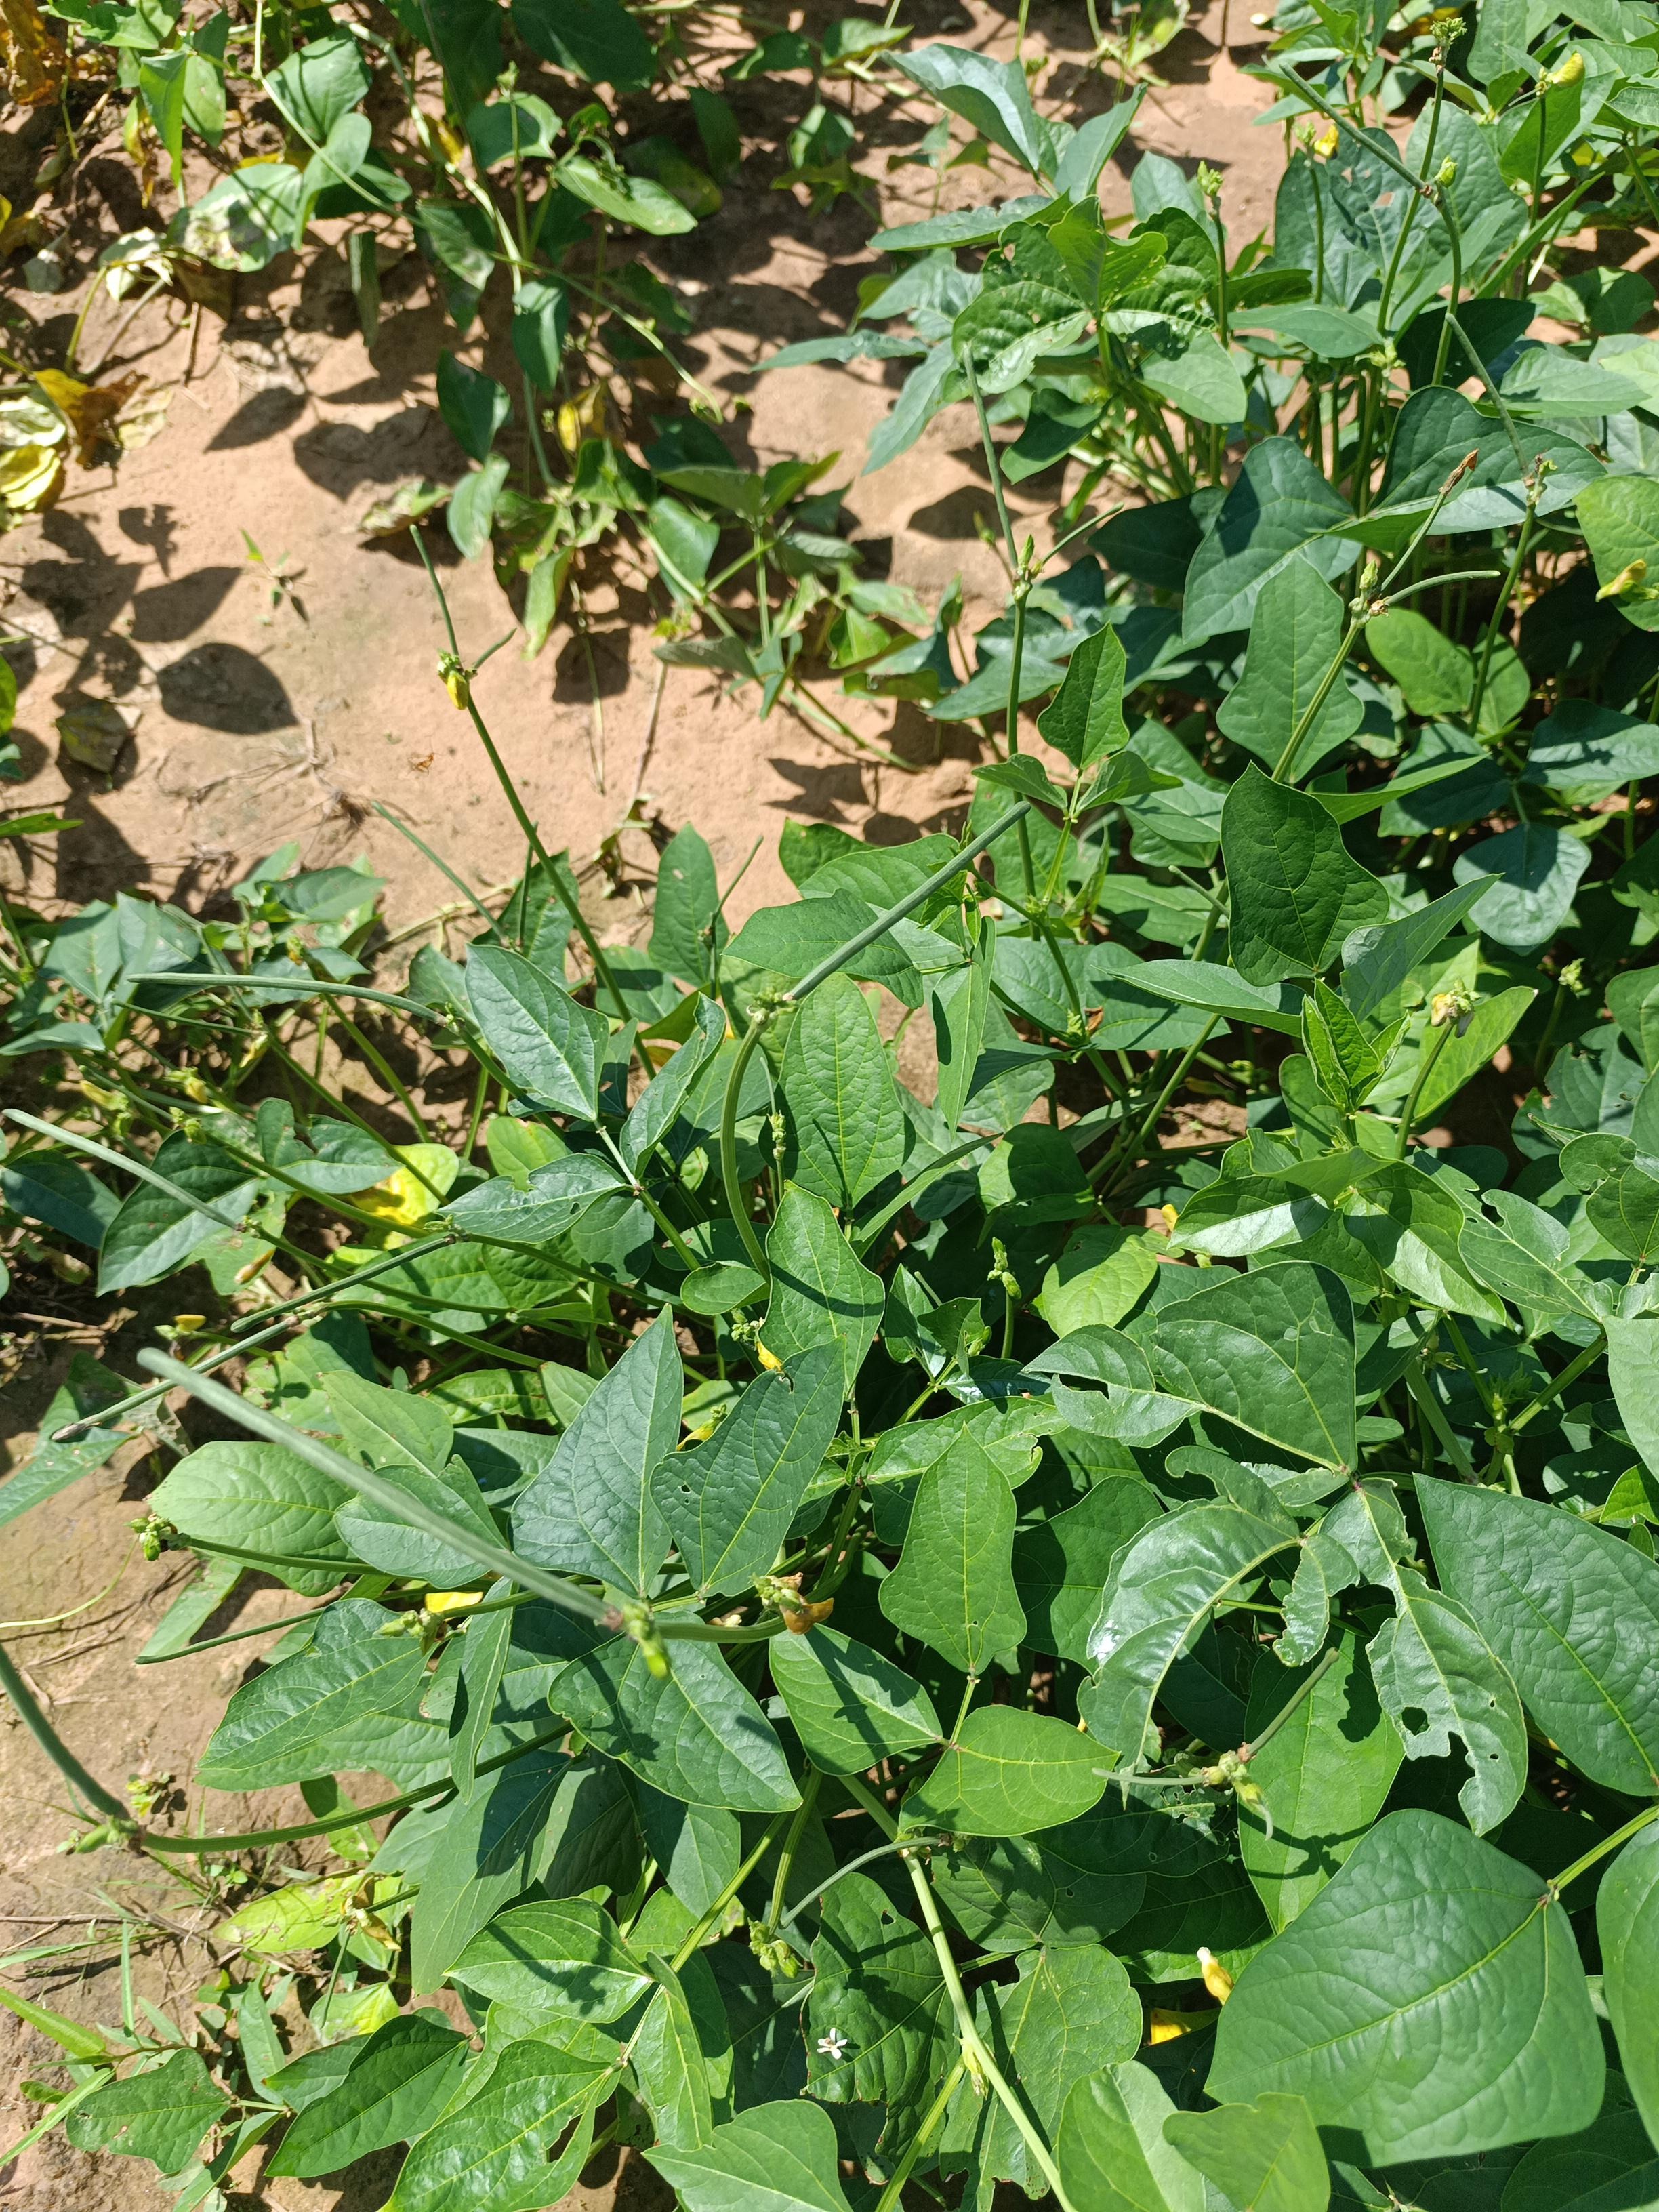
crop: cowpea
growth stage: development pod
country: Nigeria
